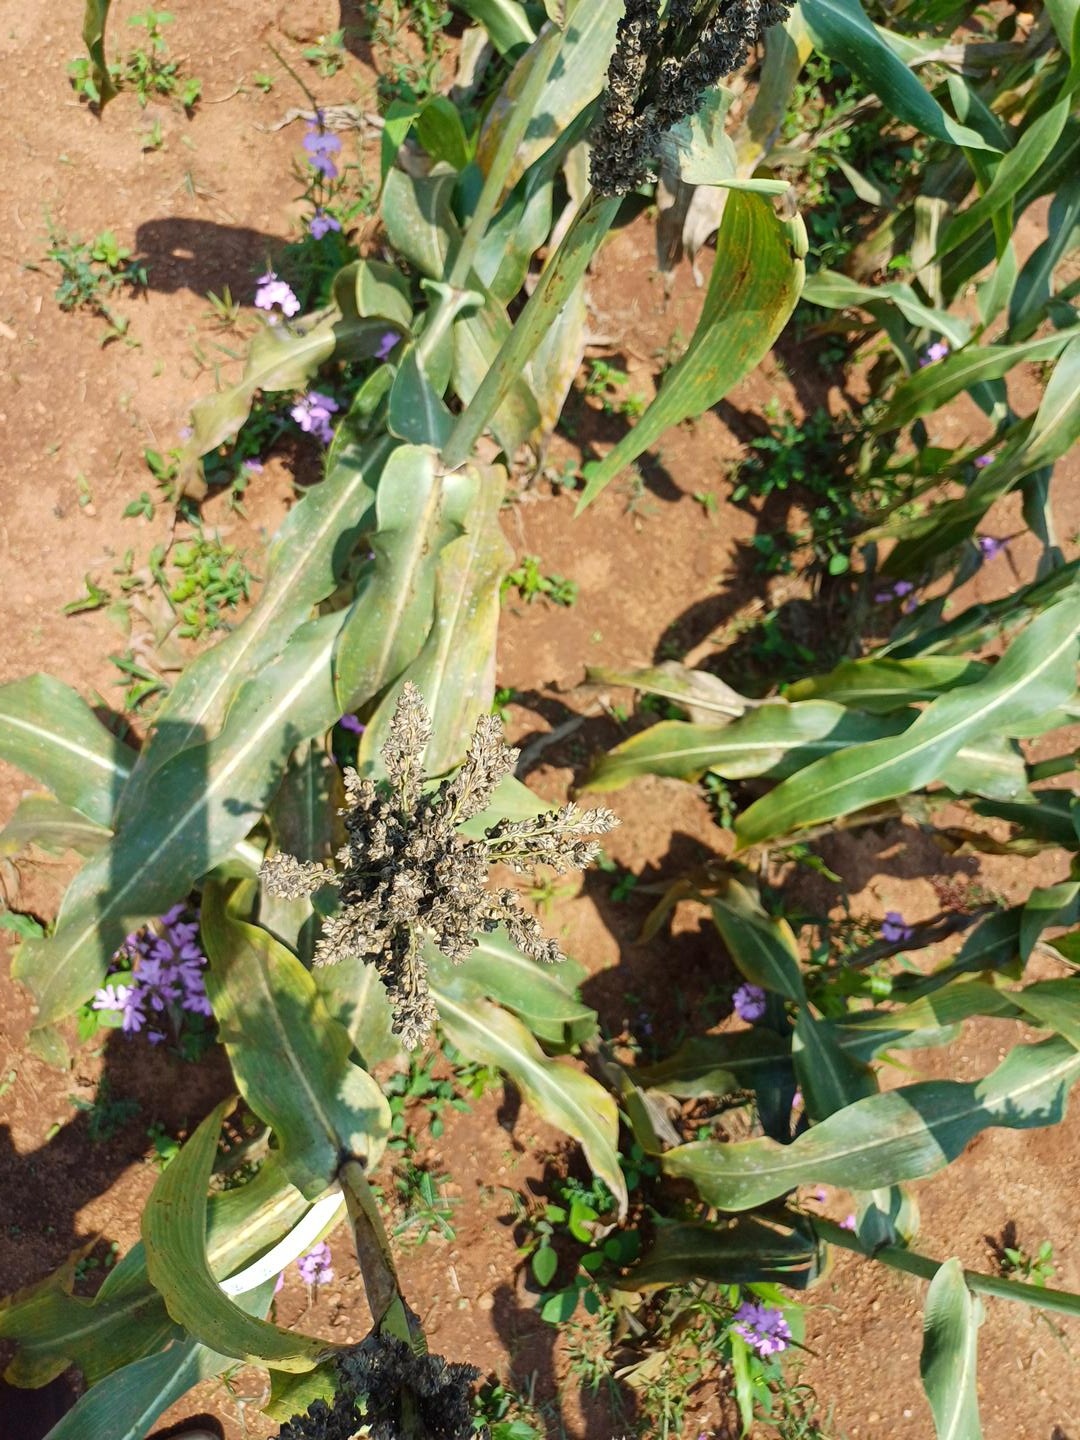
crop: sorghum
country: Kenya
